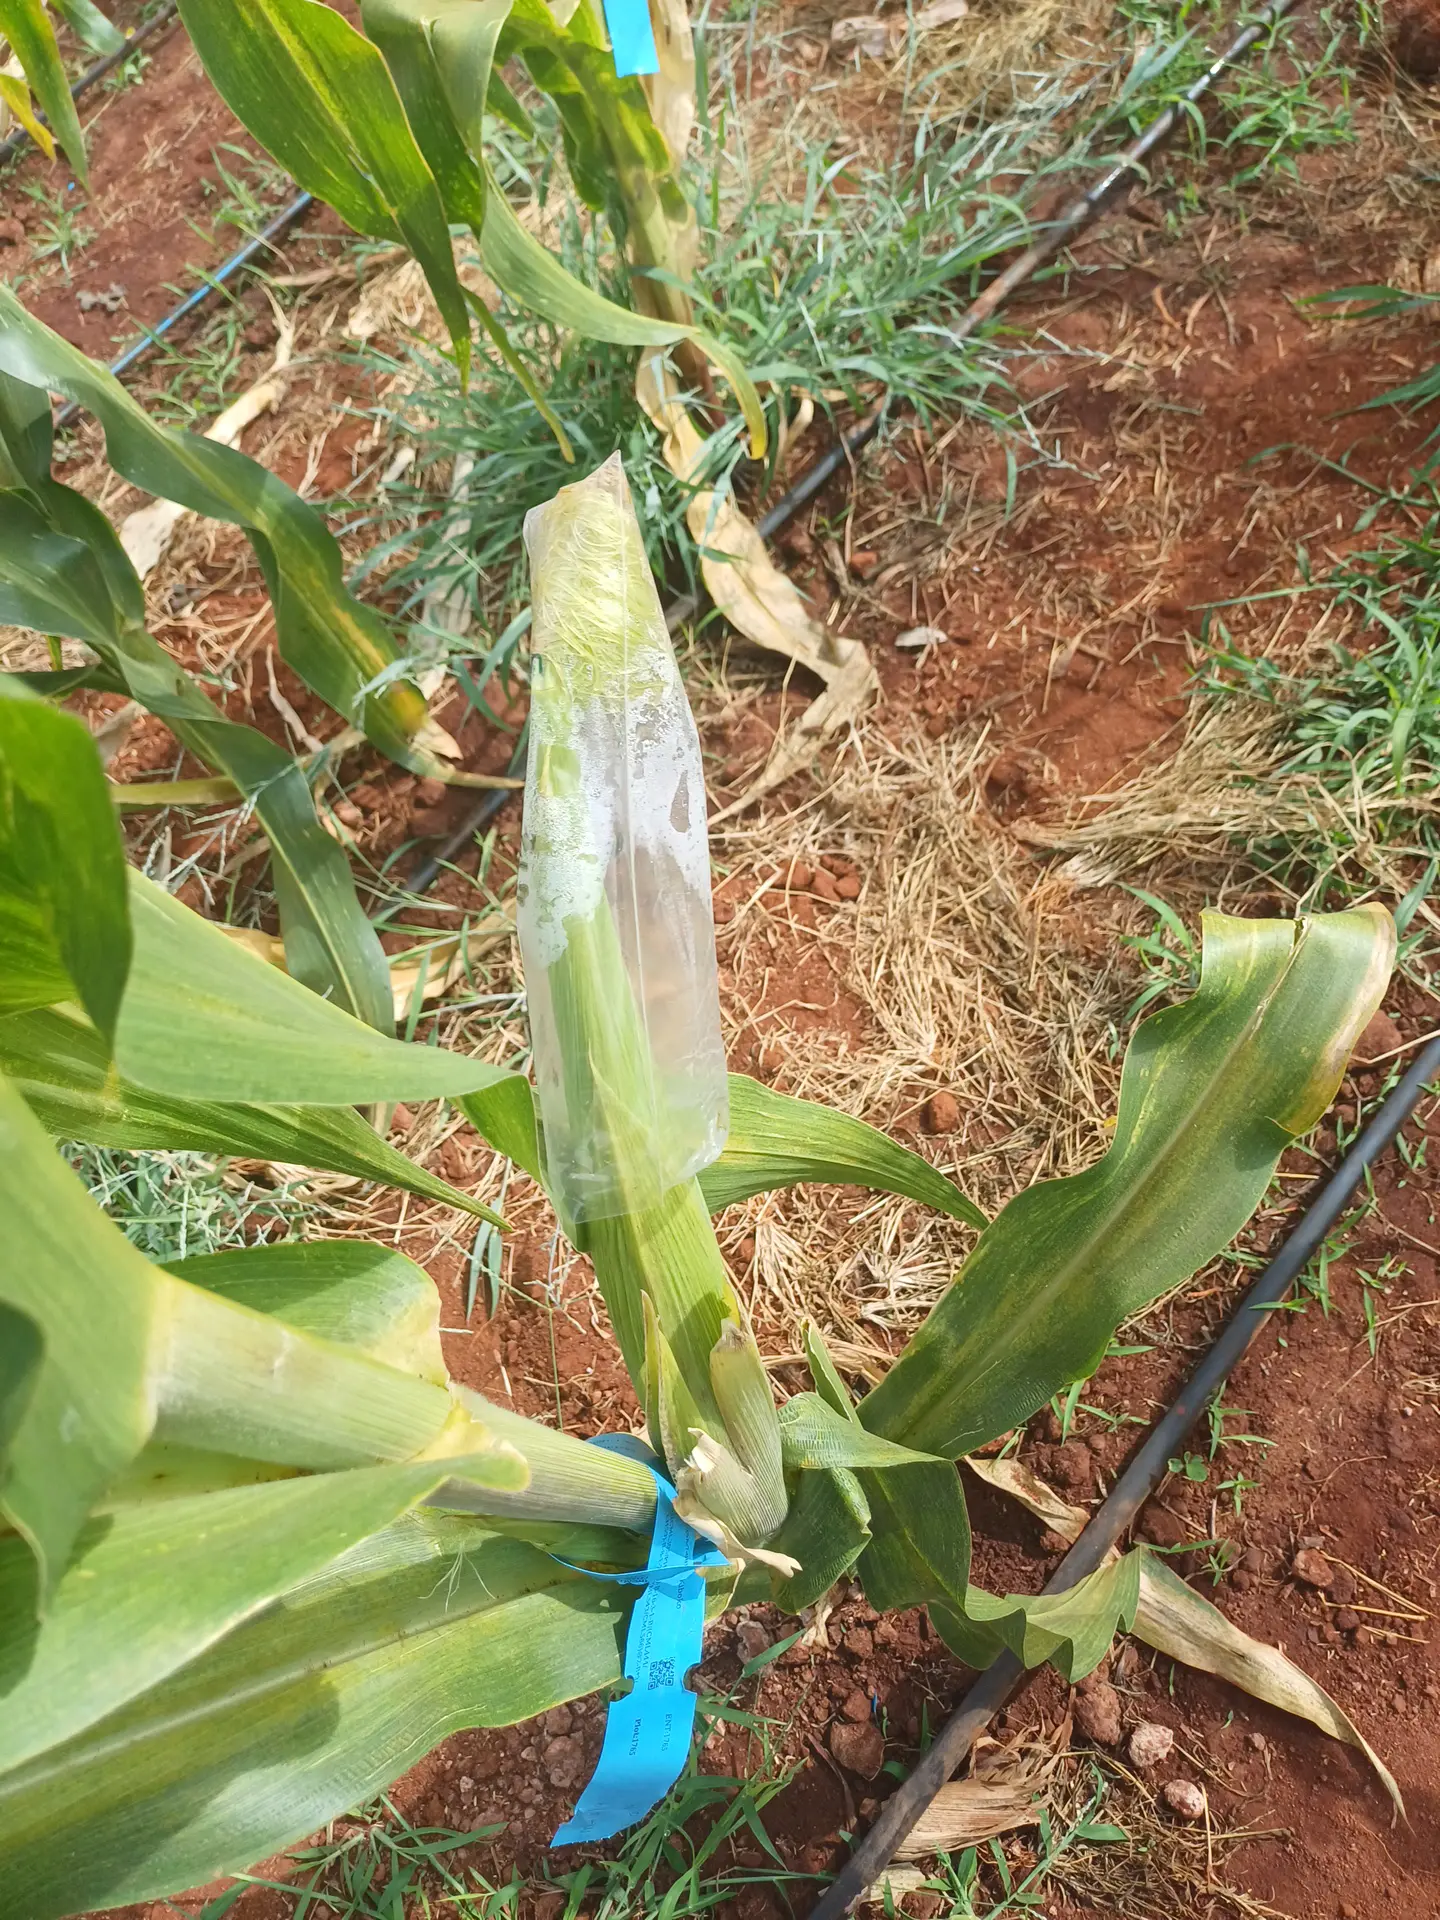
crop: maize
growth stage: flowering
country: Kenya
